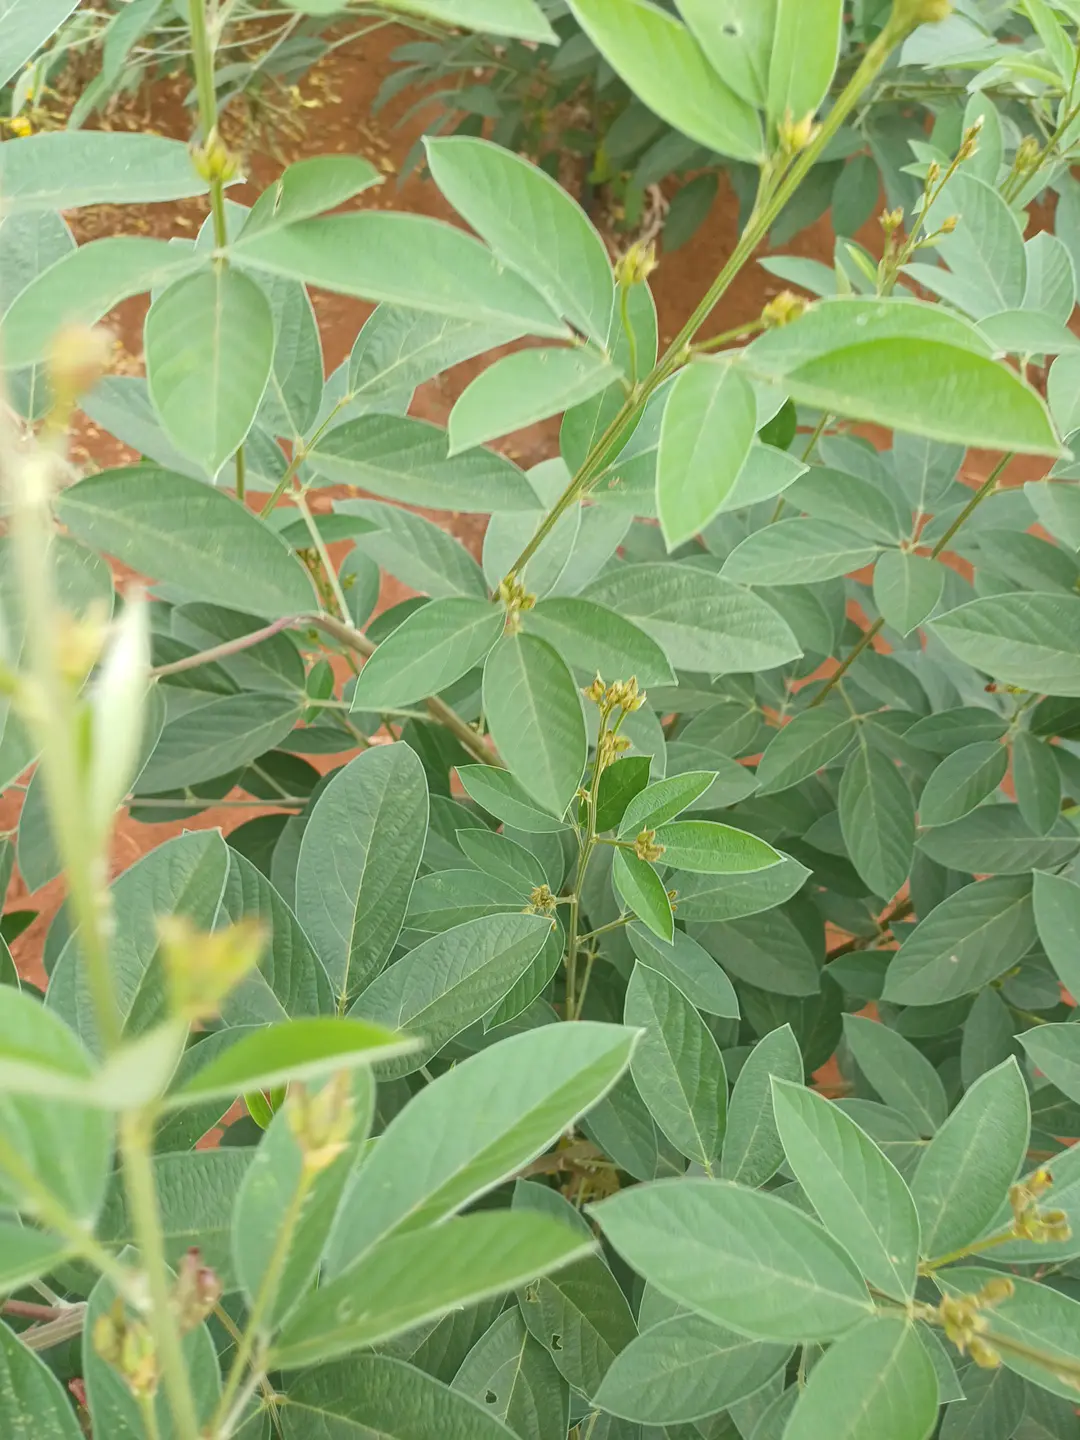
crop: pigeonpea
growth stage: development pod
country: Kenya
